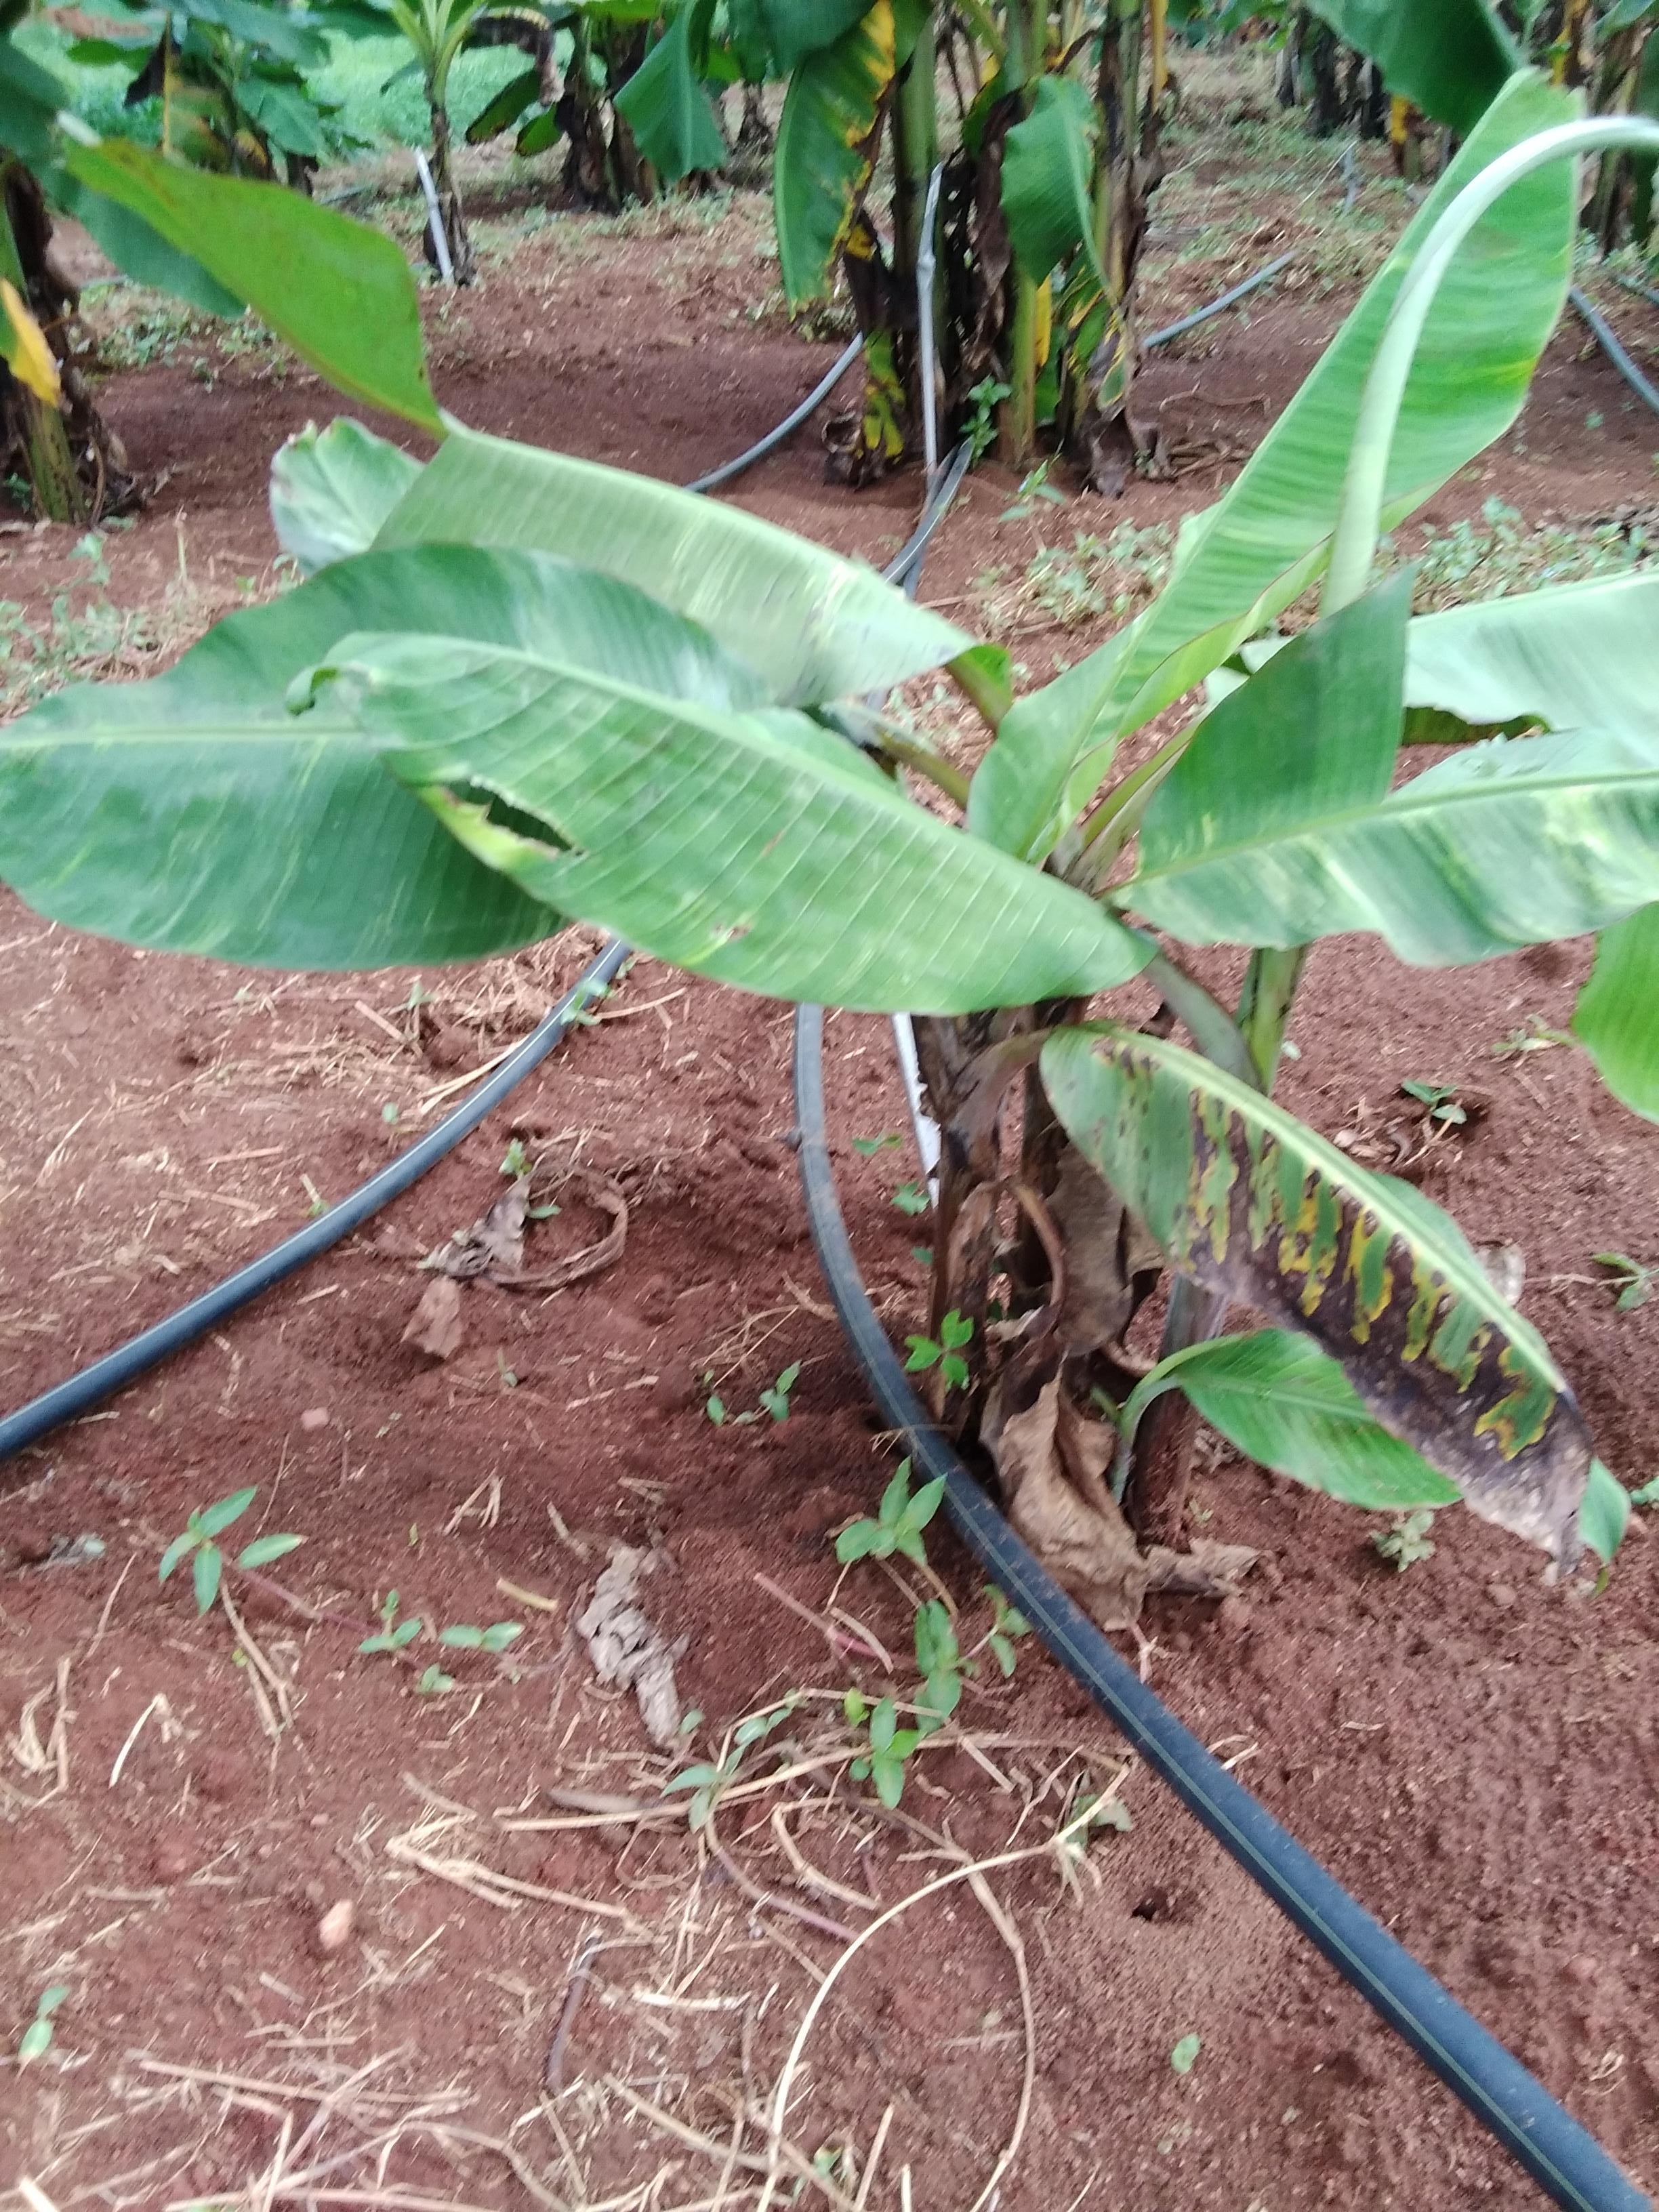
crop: banana
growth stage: vegetative
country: Tanzania
